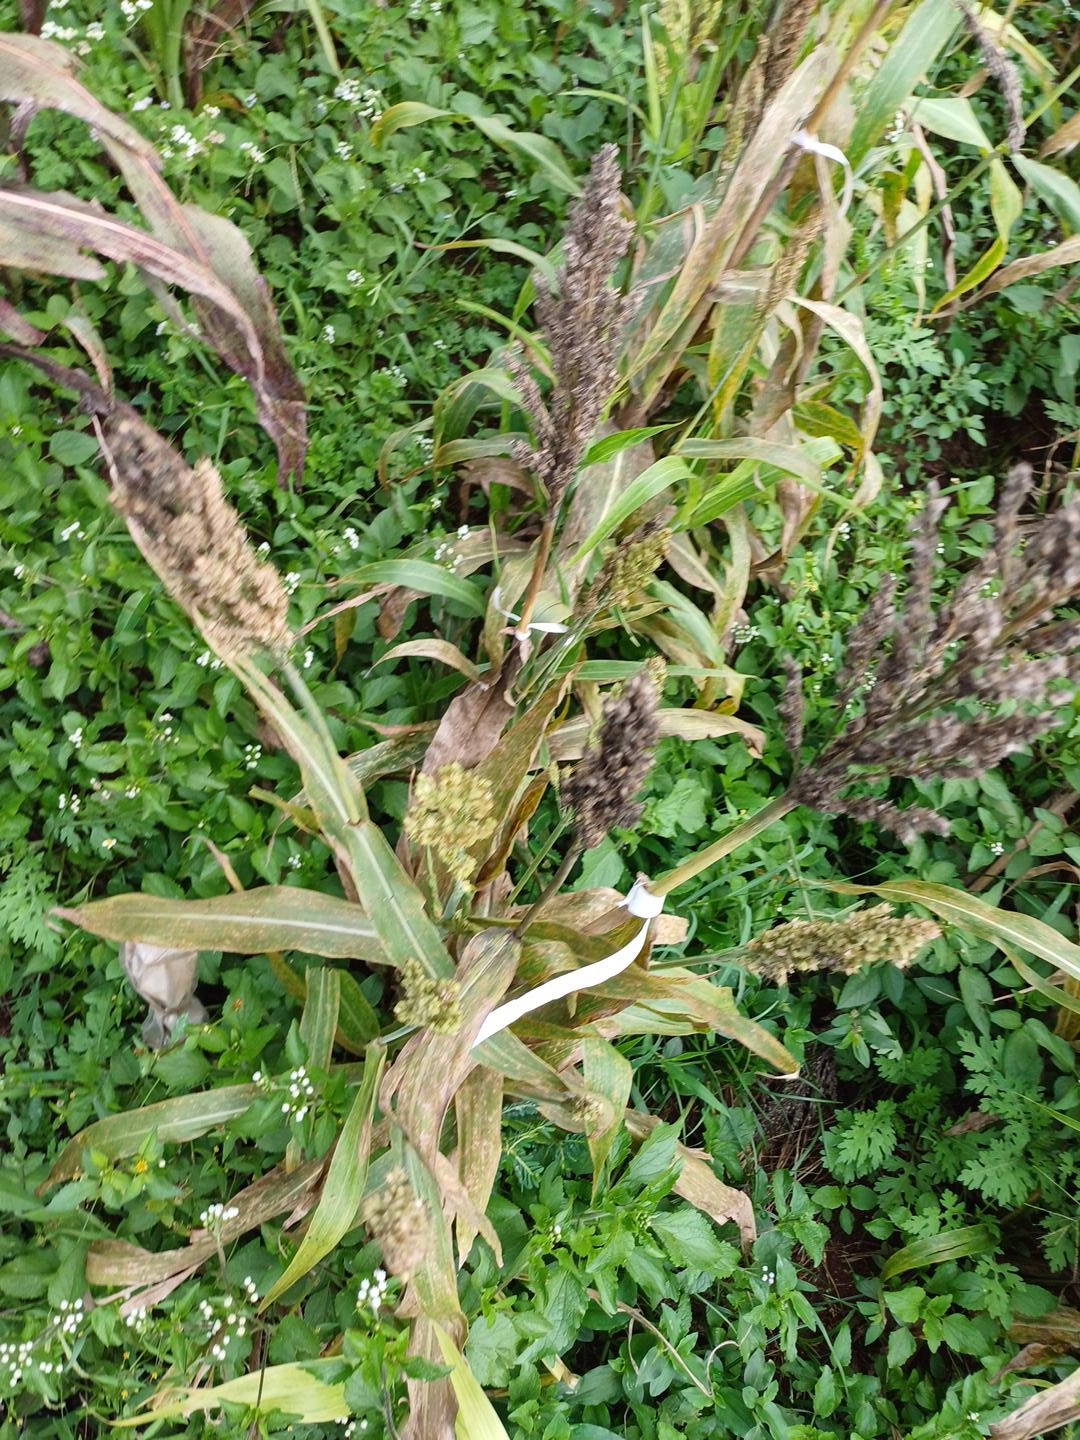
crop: sorghum
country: Kenya
